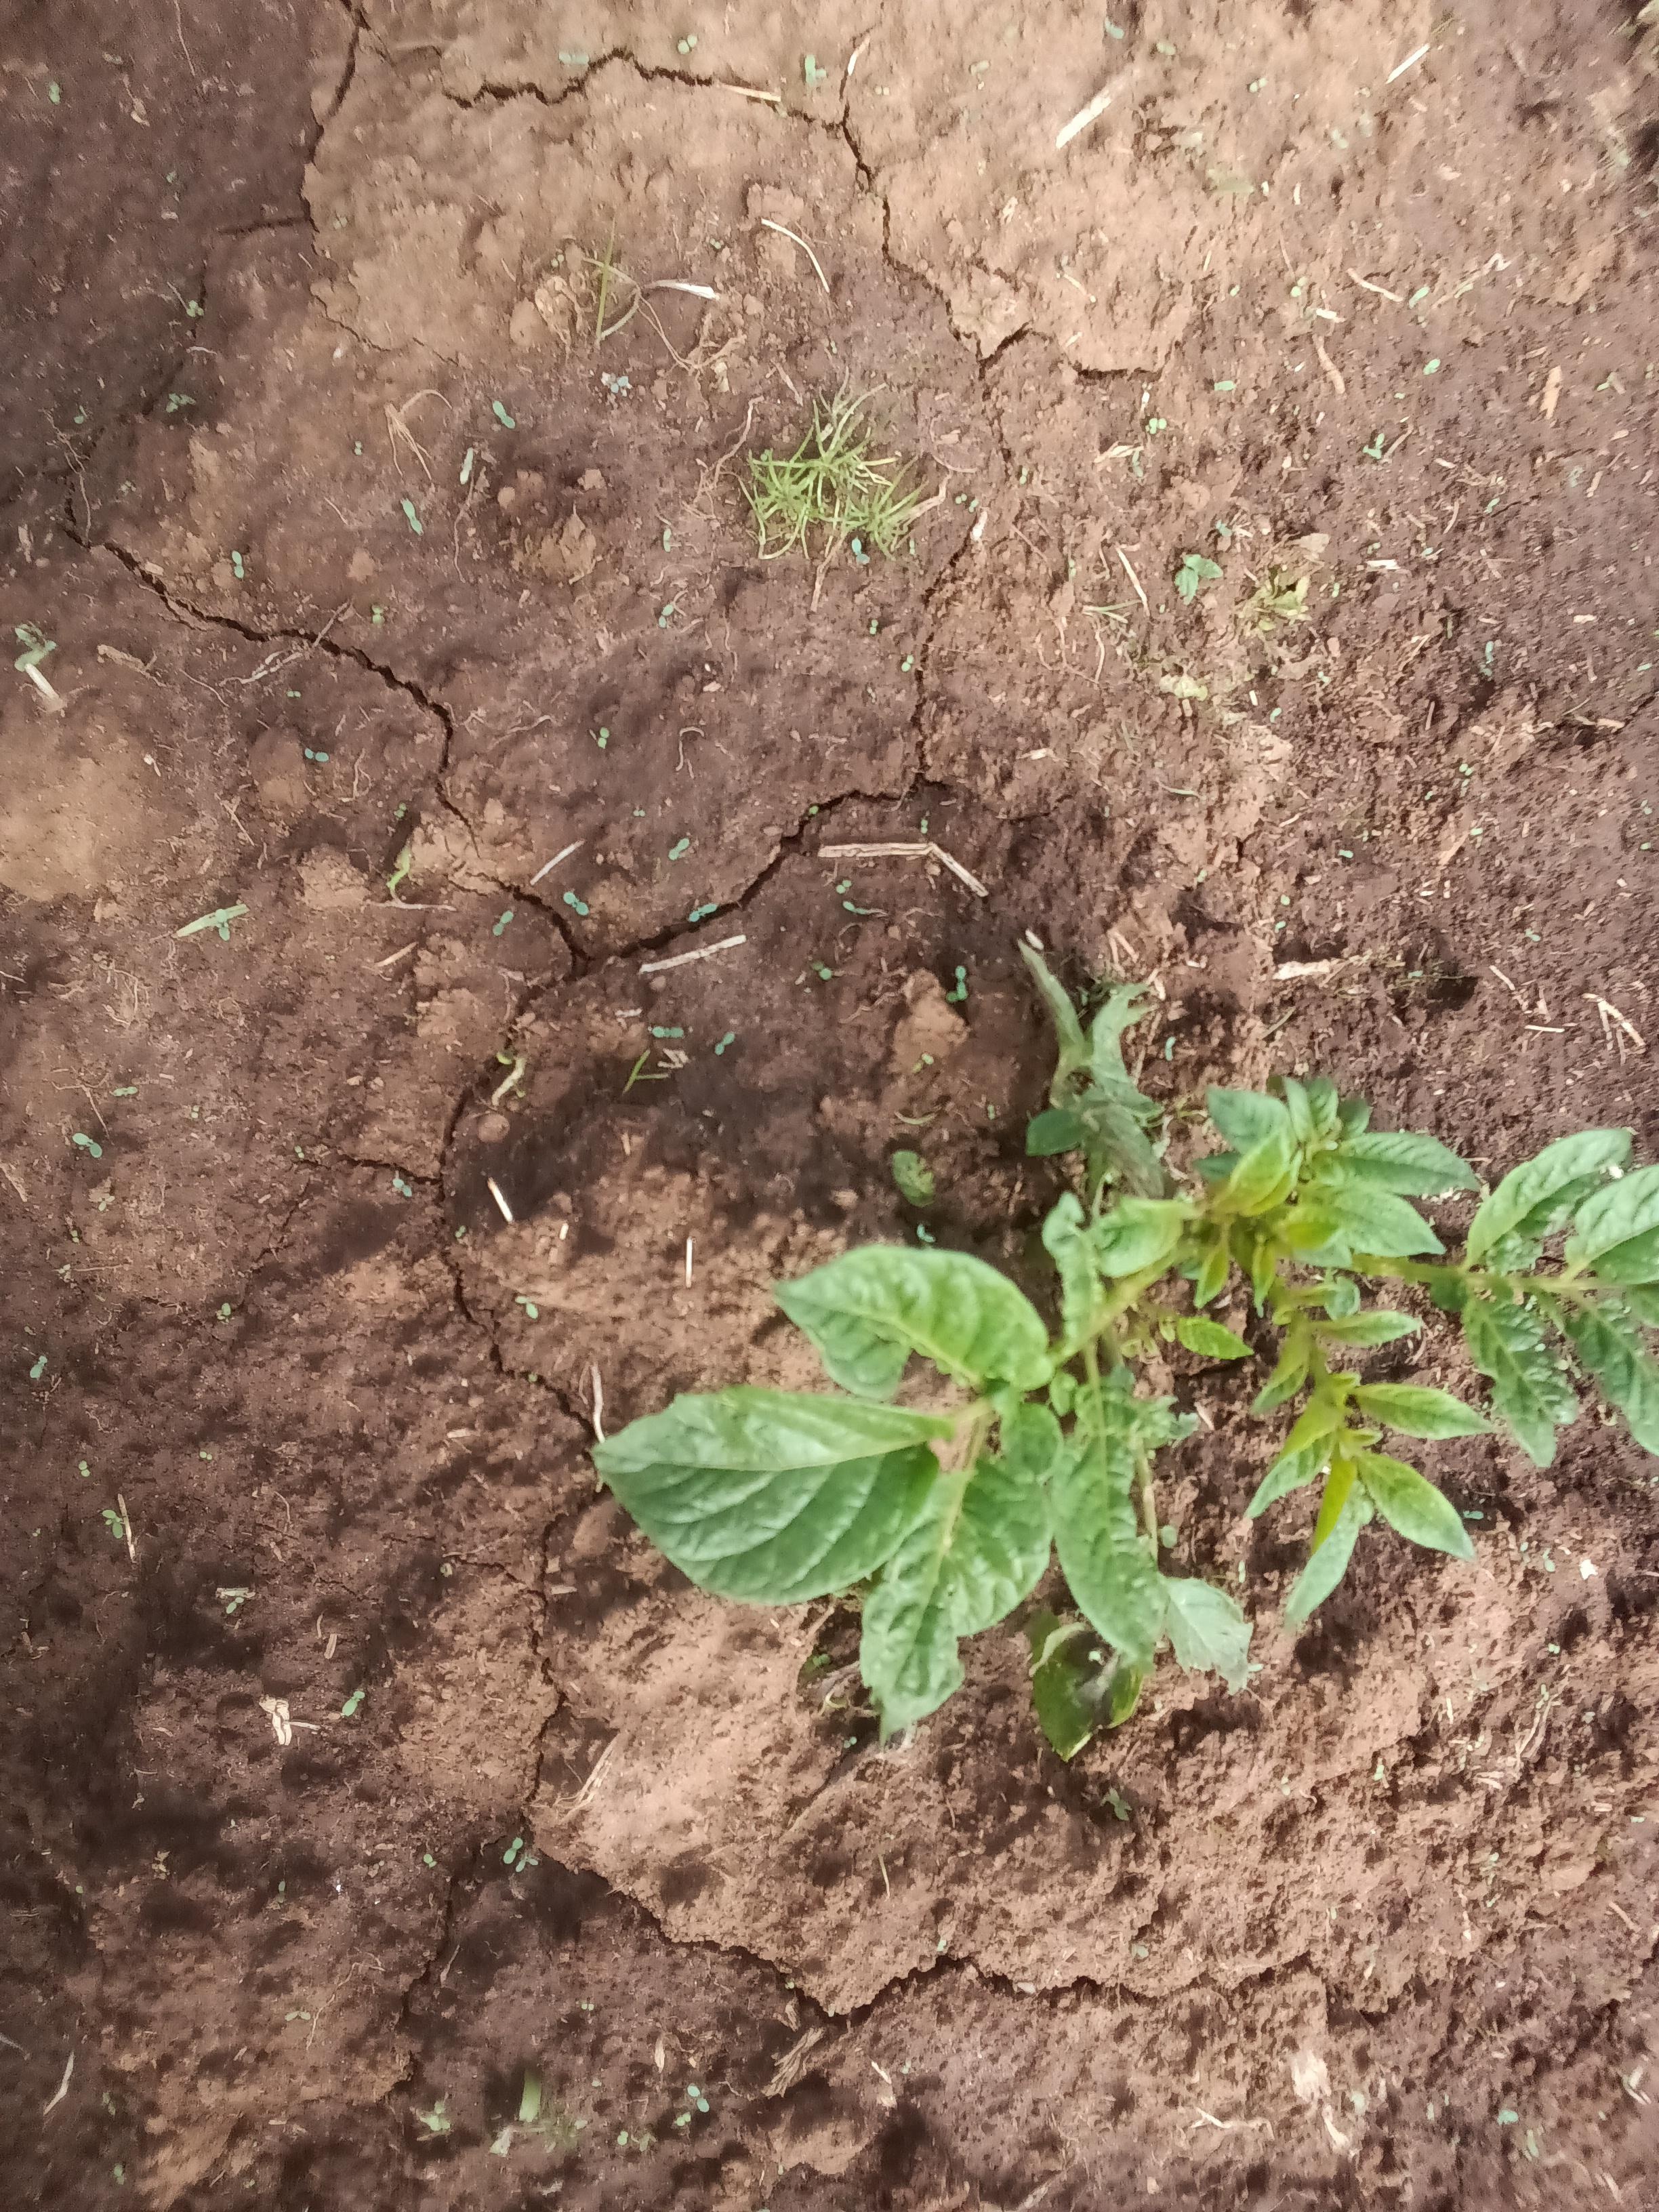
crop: potato
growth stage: vegetative
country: Kenya
